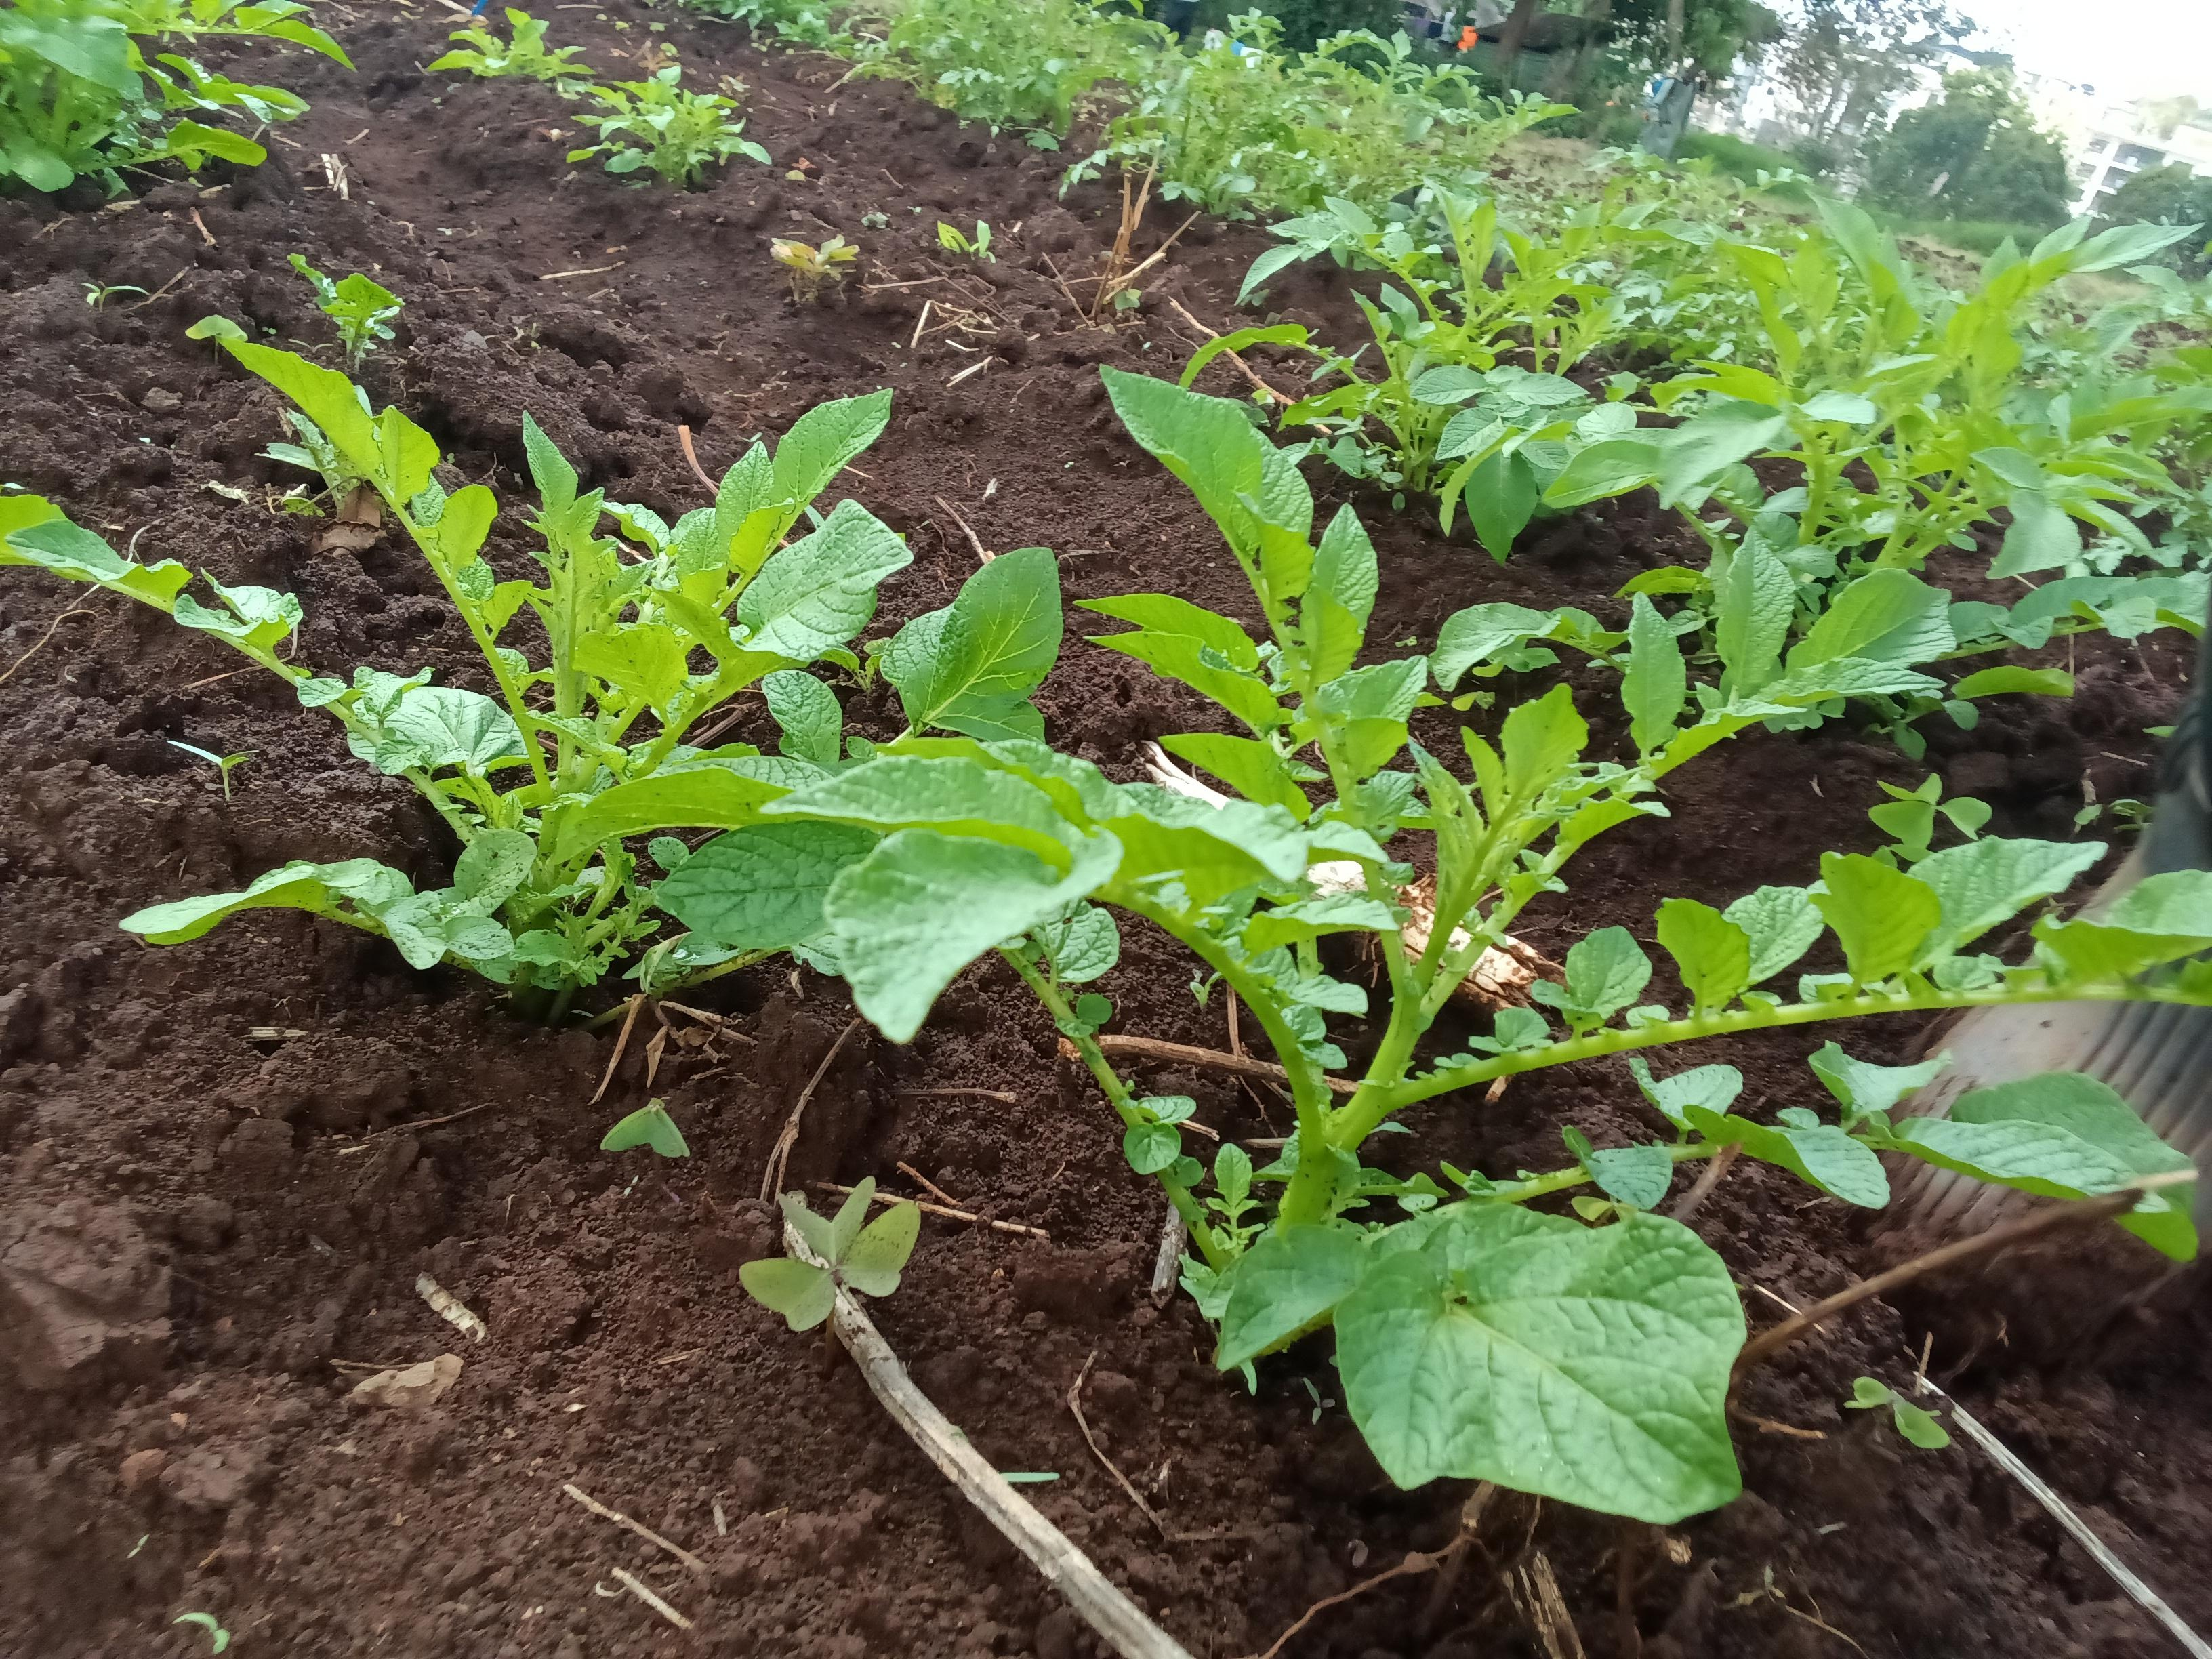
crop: potato
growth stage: vegetative
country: Kenya
